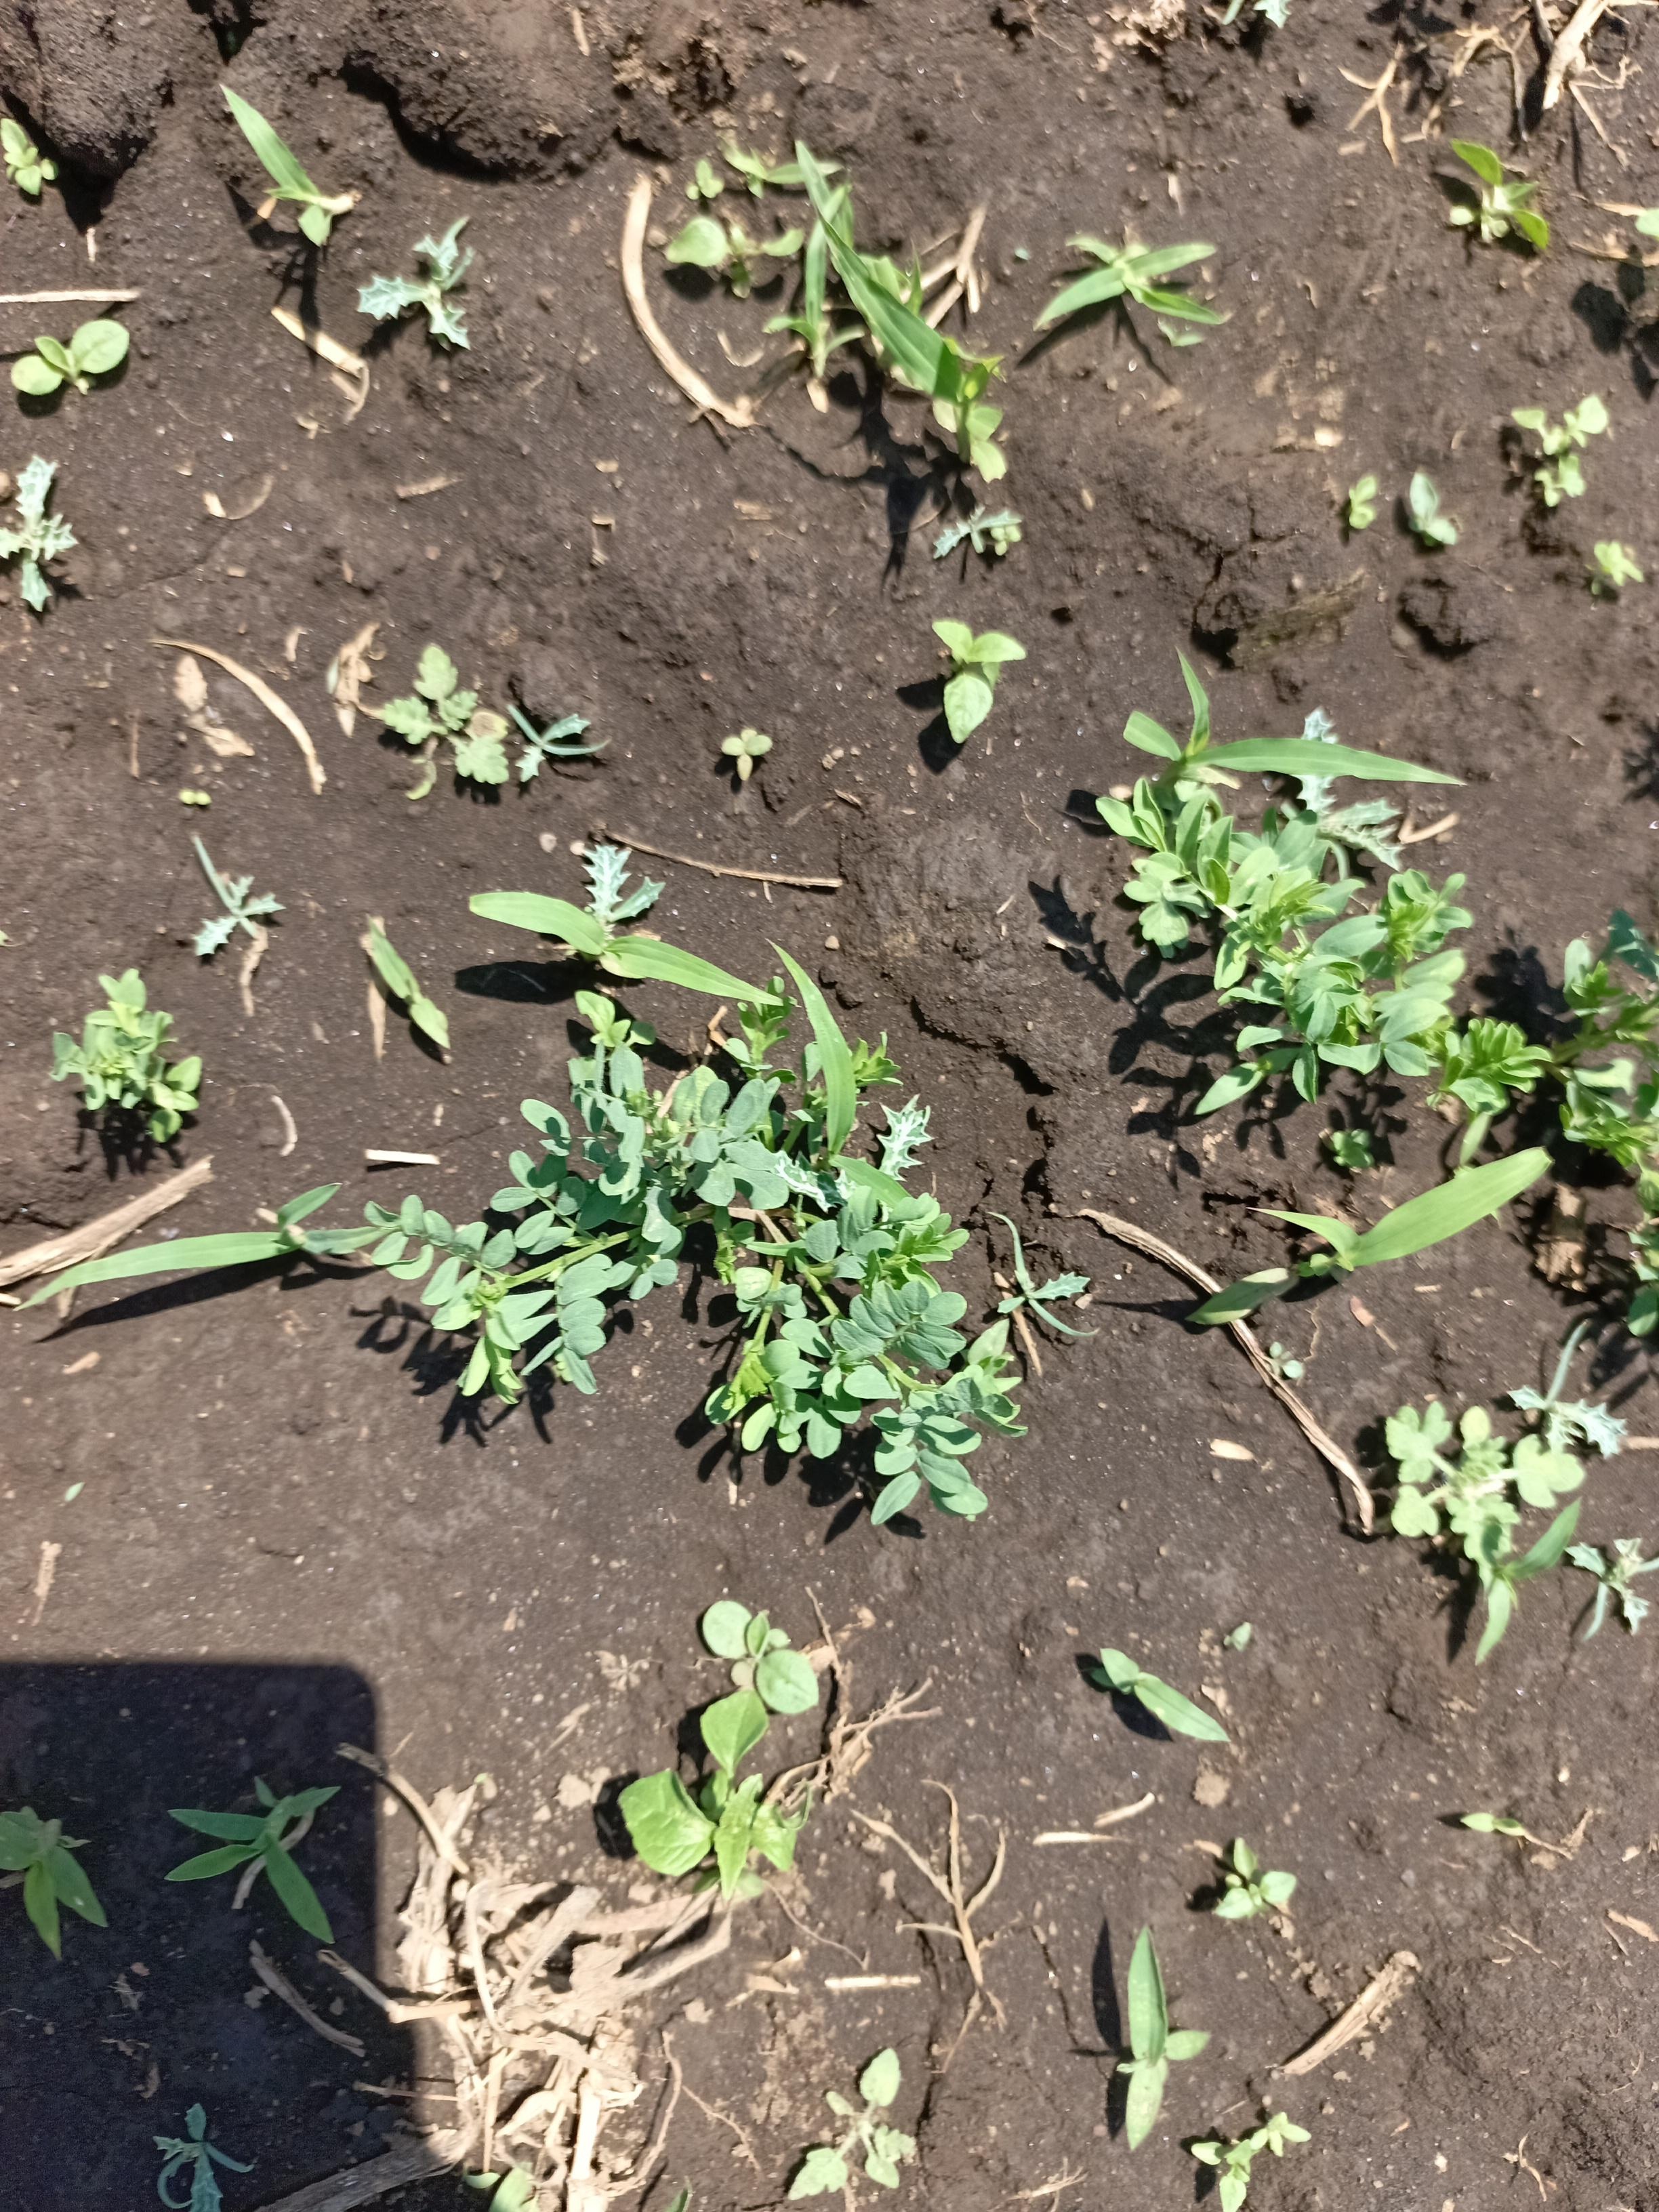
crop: lentil
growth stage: vegetative
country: Tanzania
